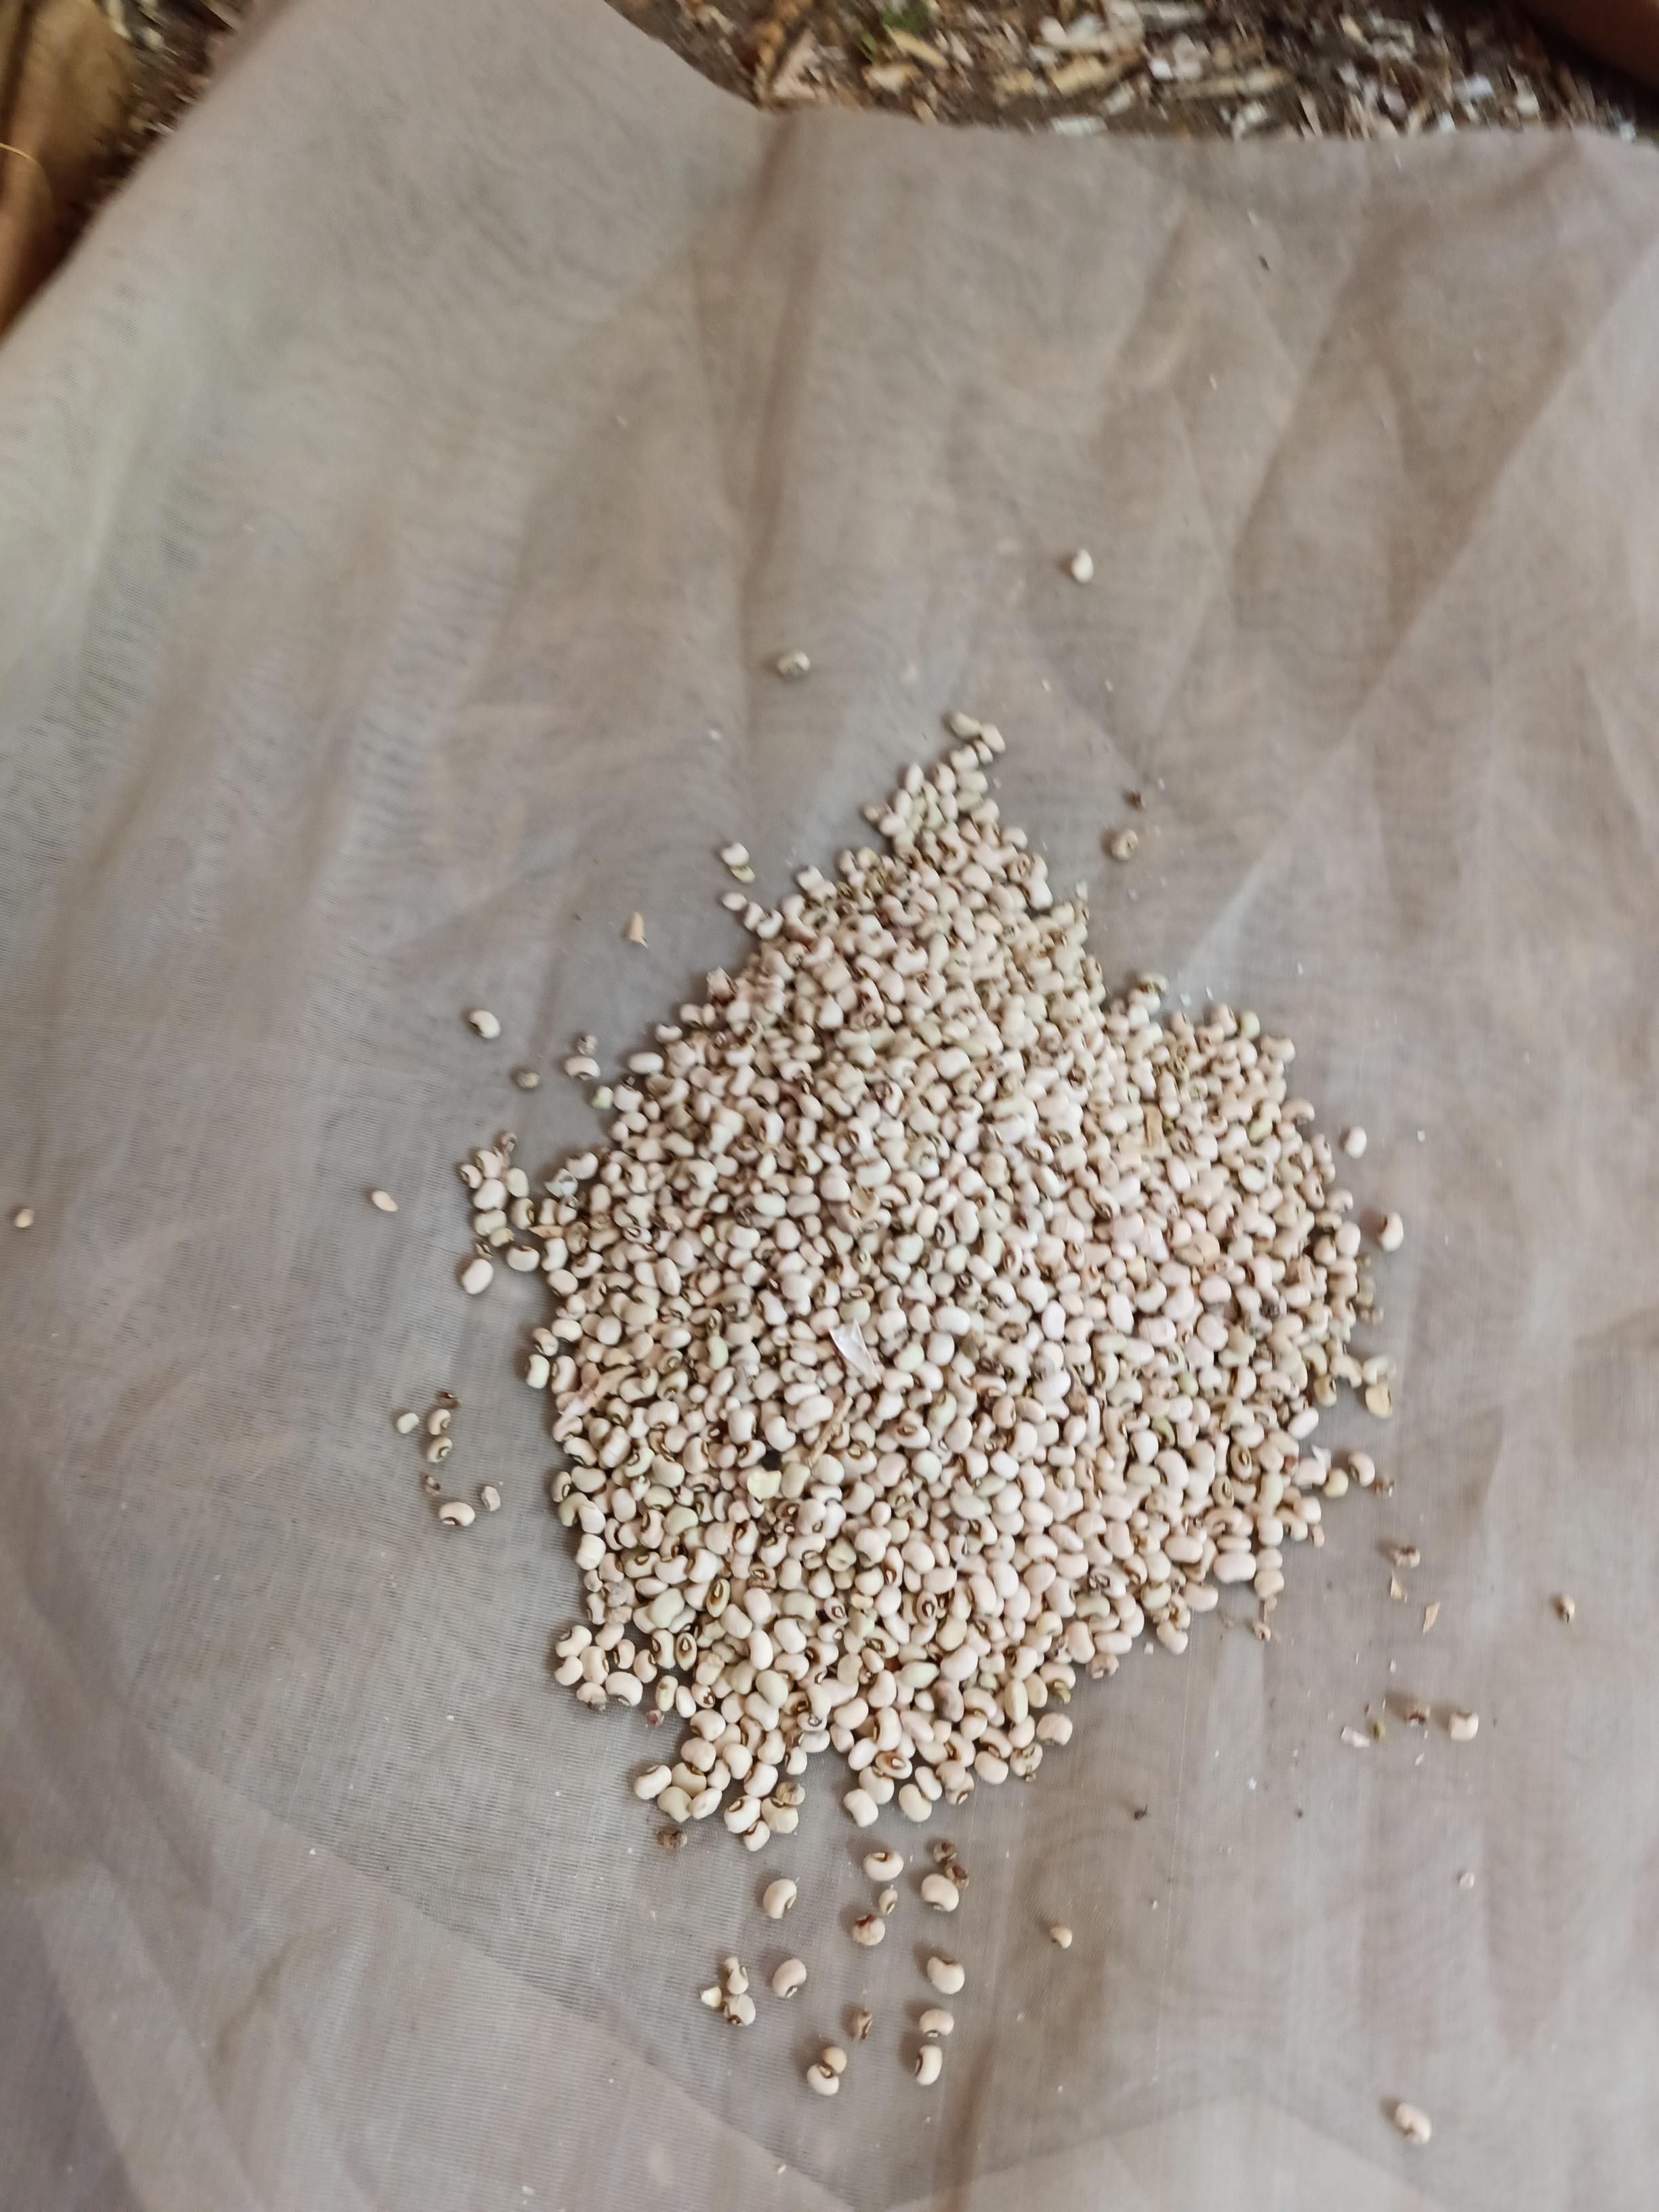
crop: cowpea
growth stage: harvest
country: Nigeria
